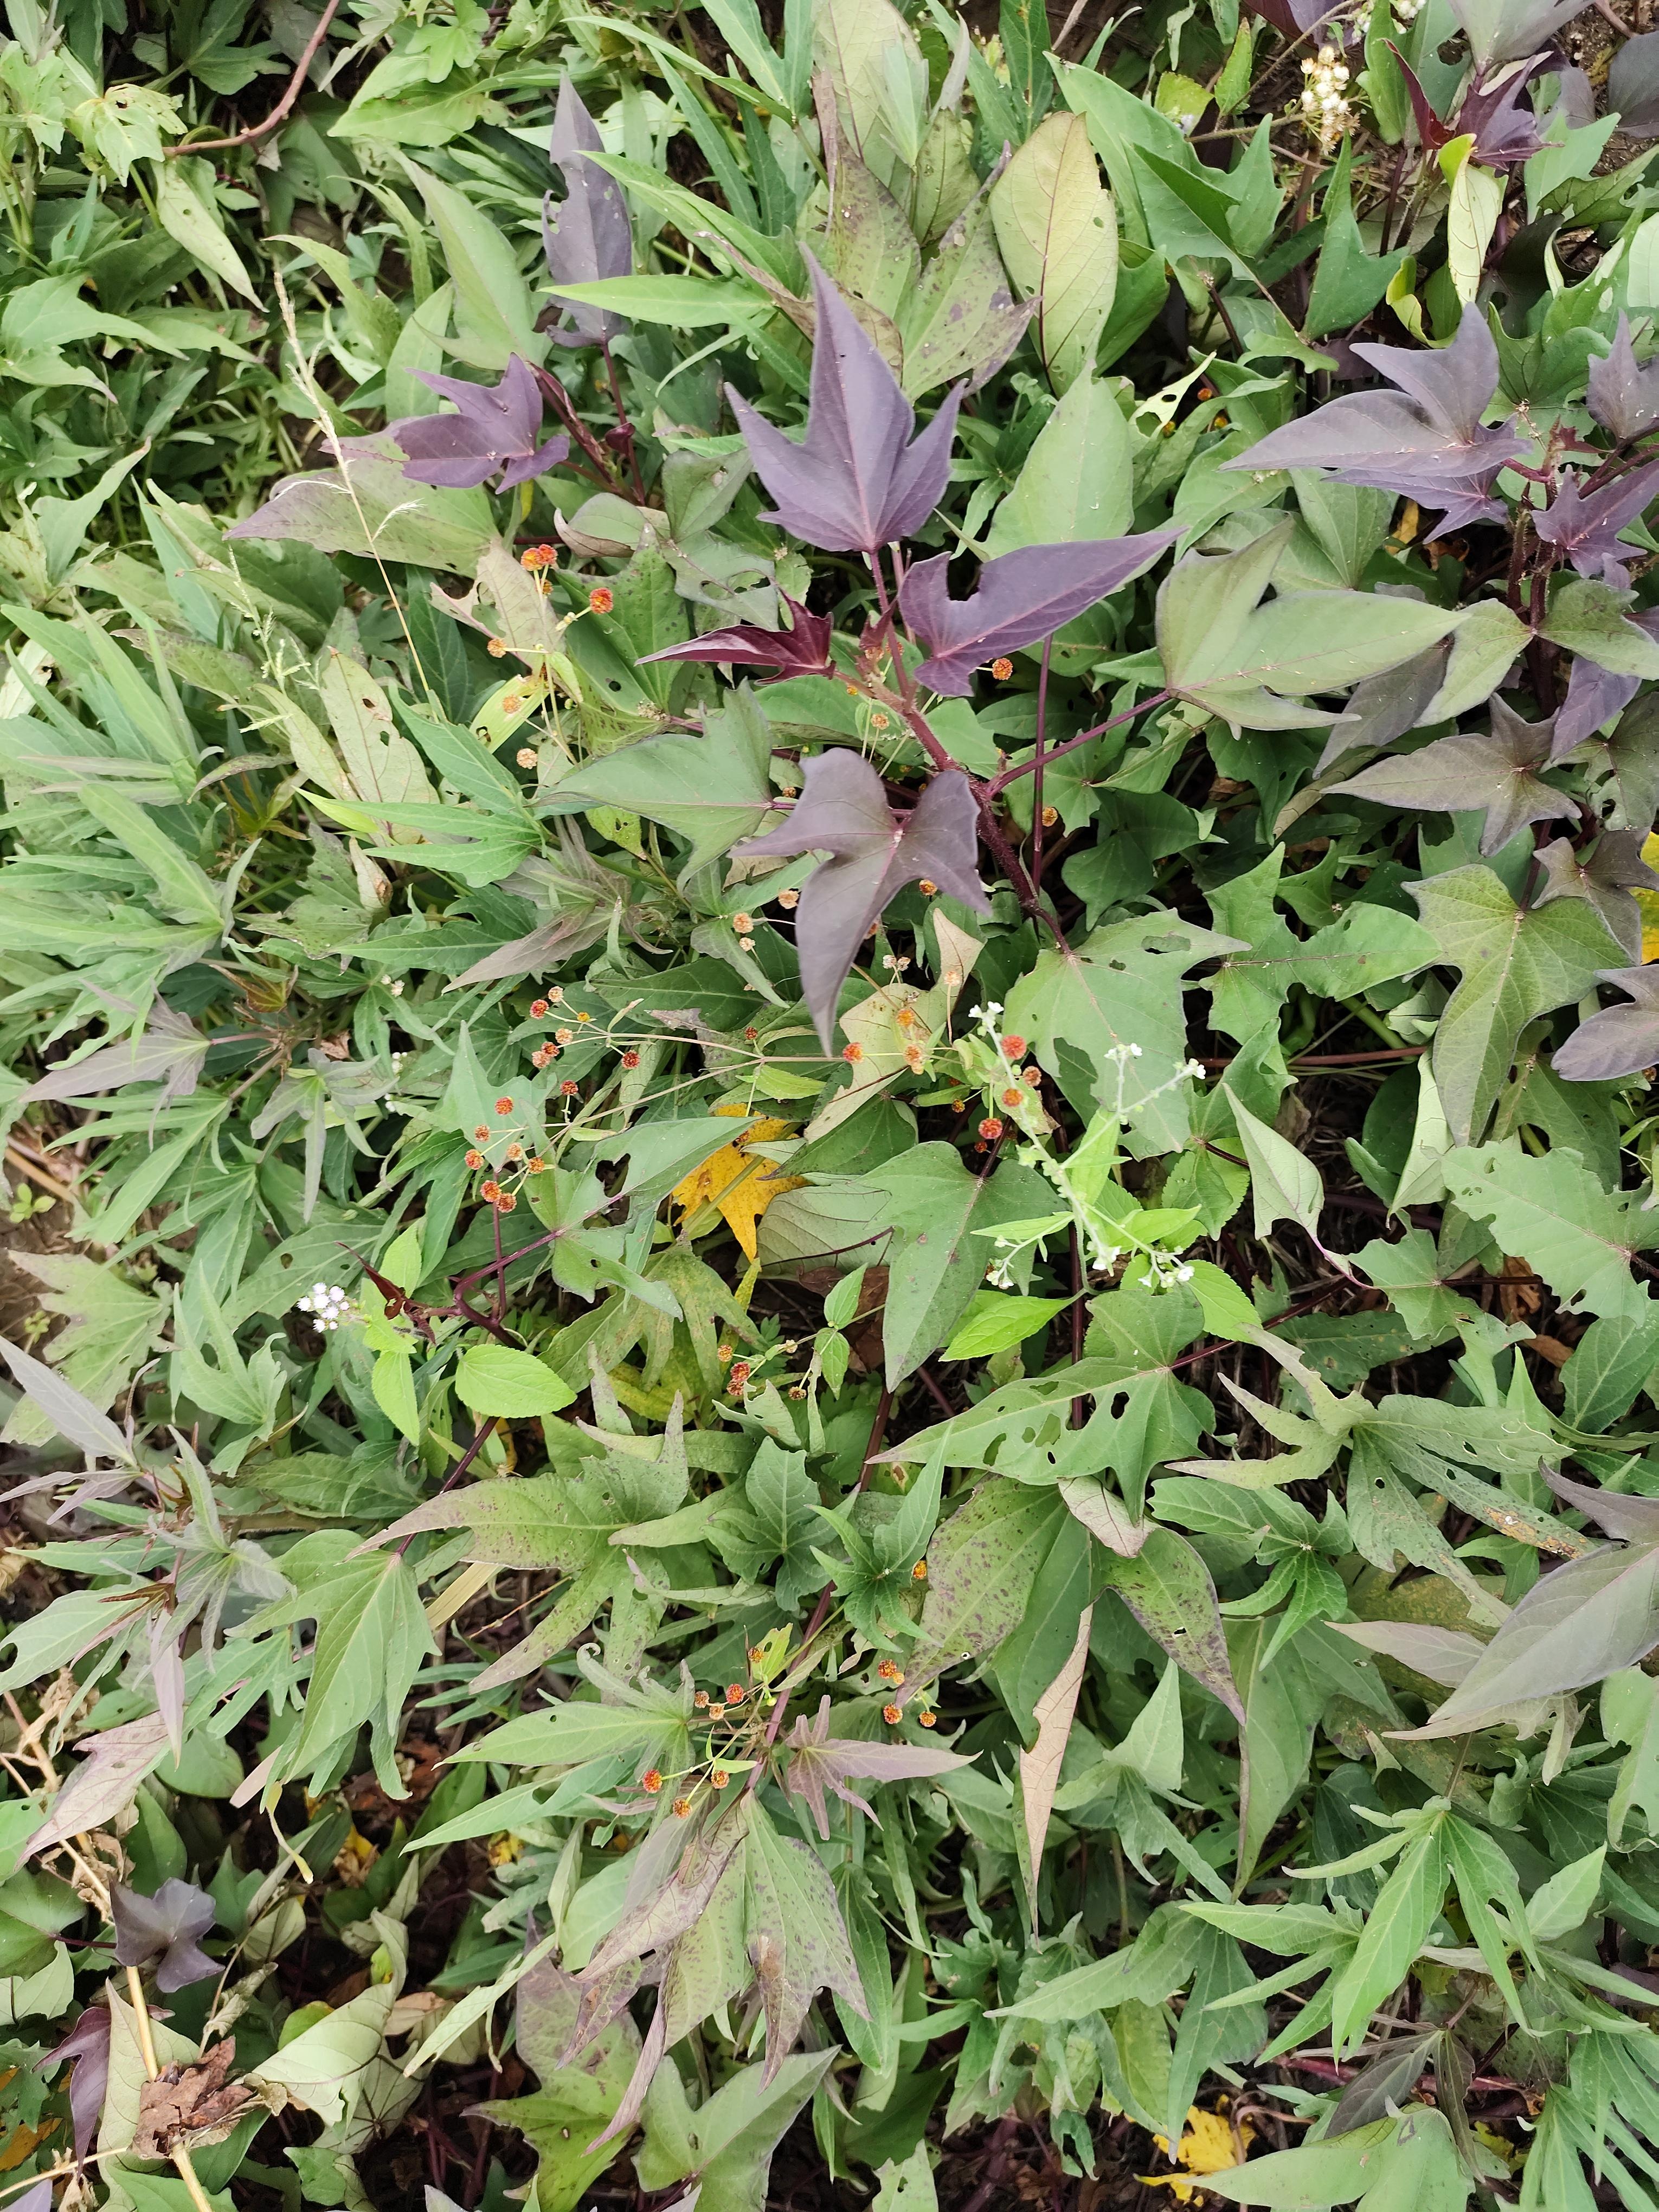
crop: sweet potato
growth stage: flowering
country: Tanzania
